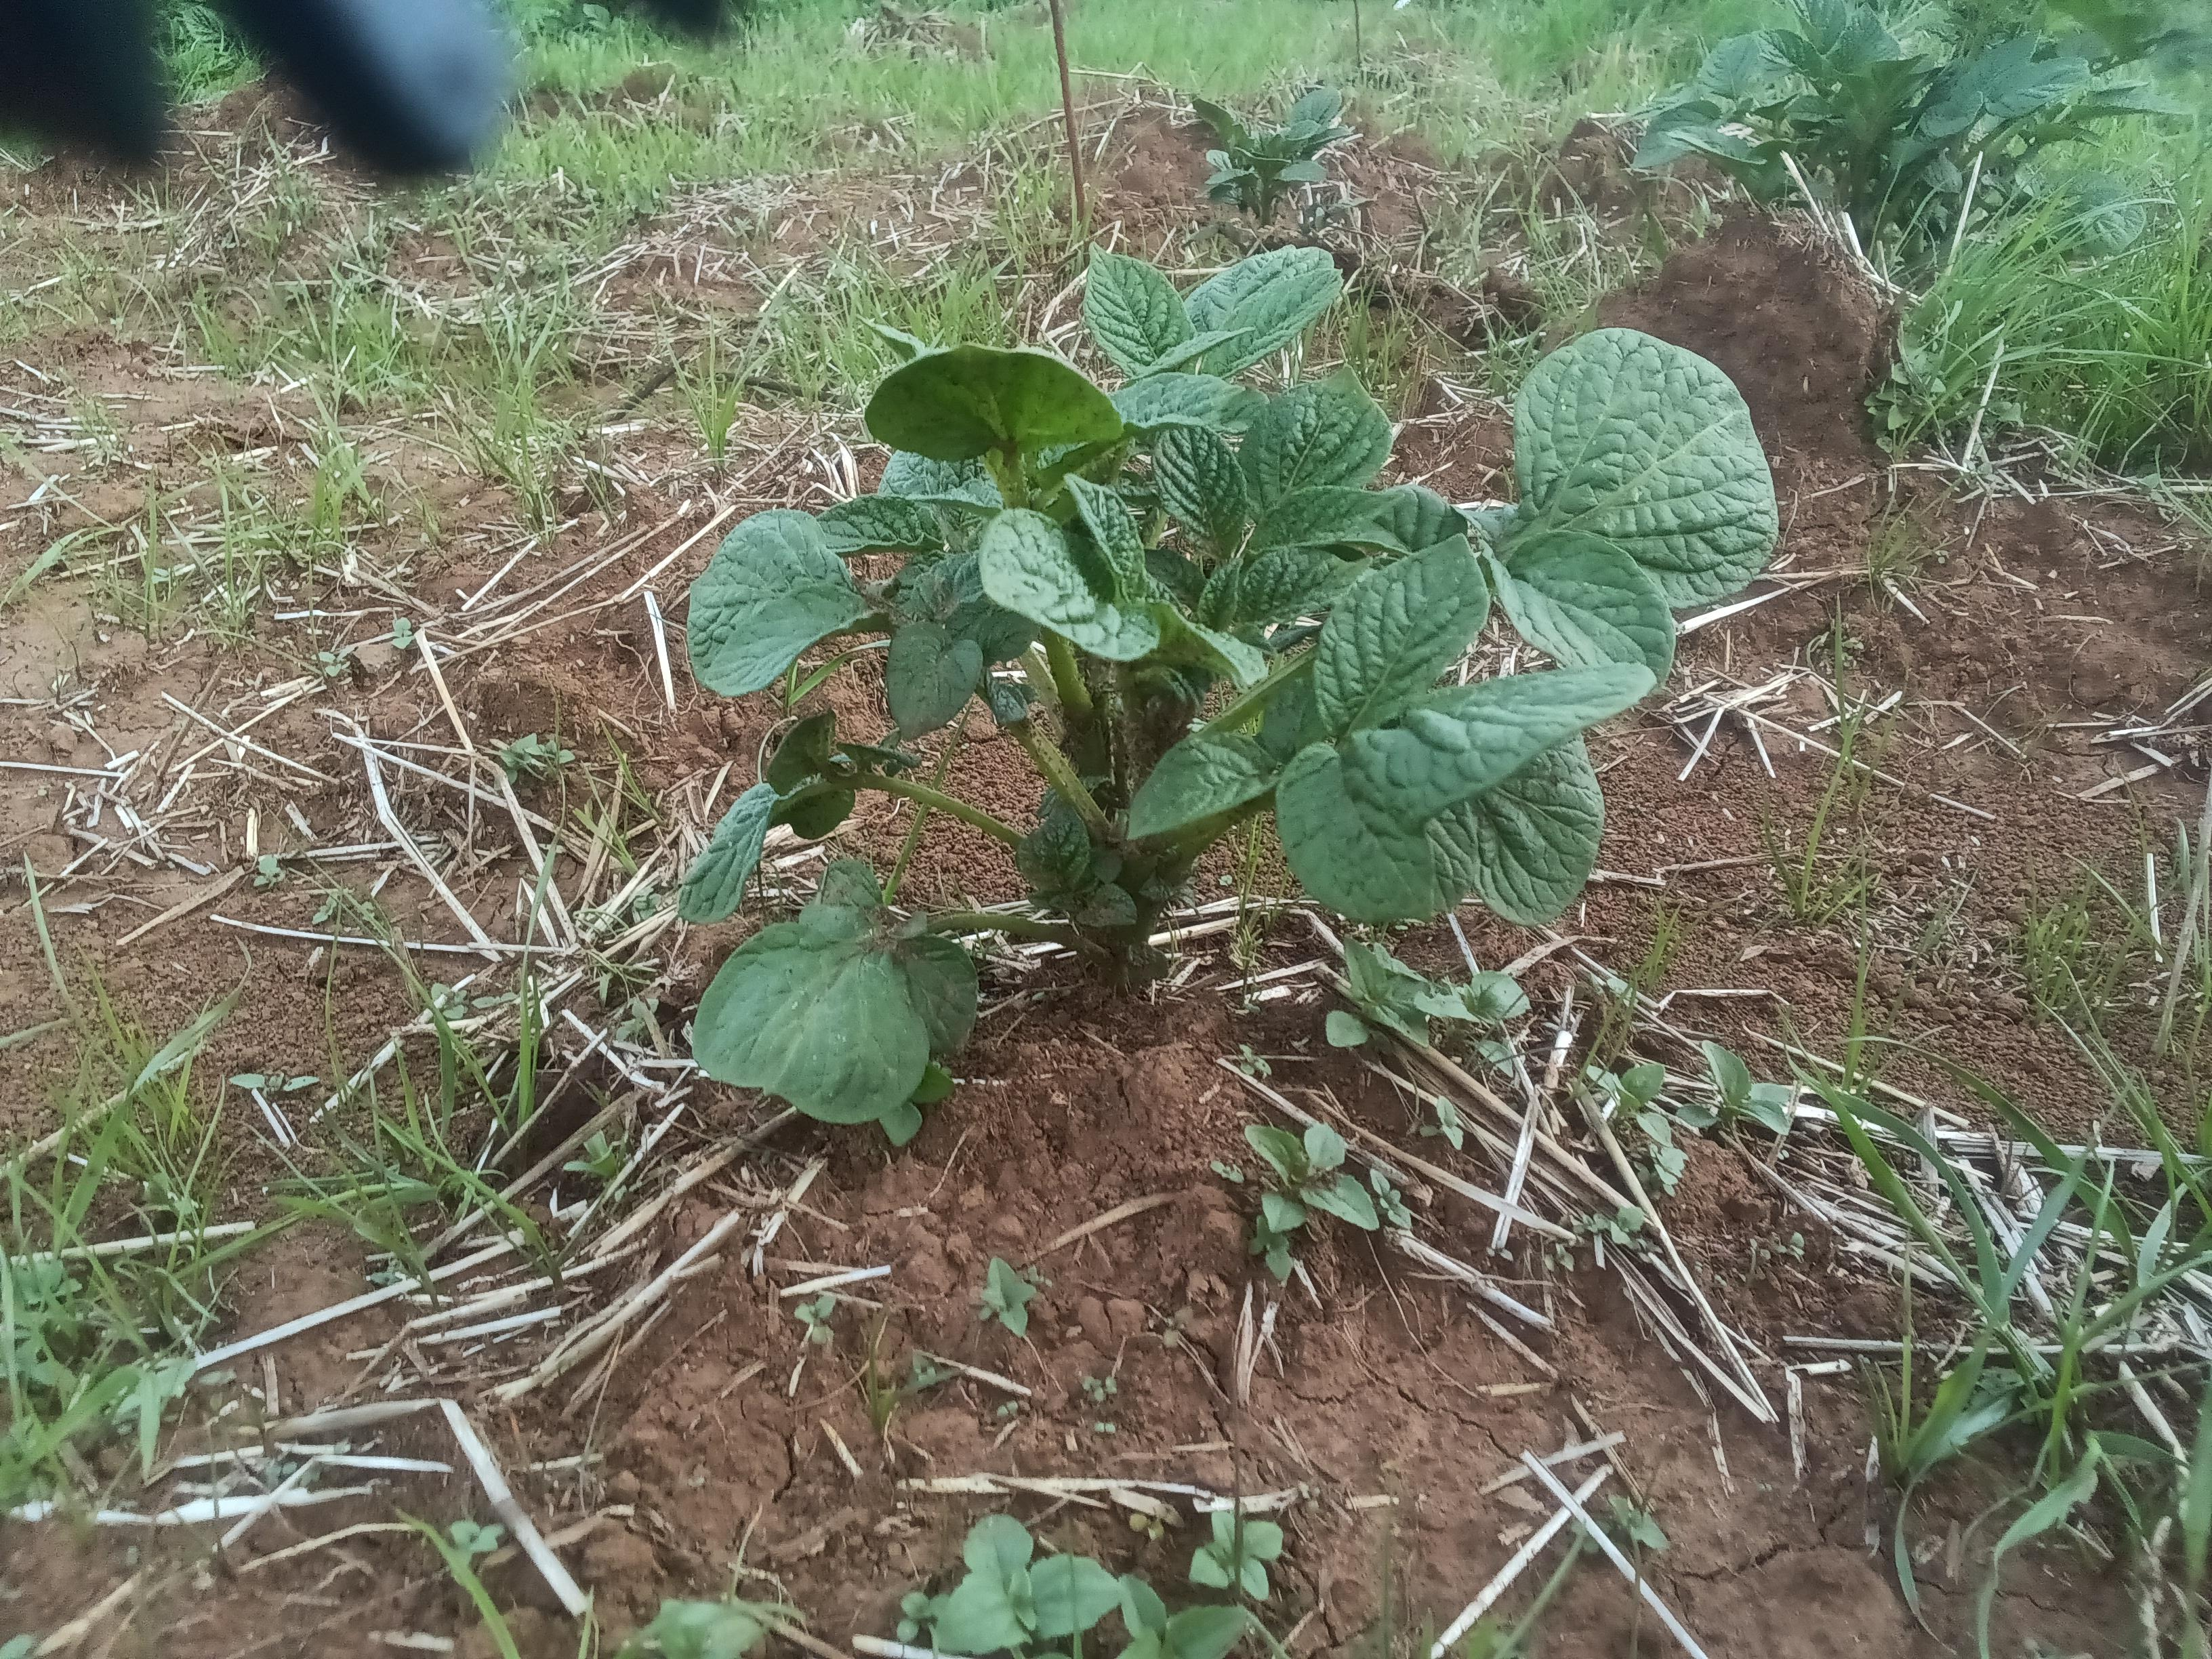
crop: potato
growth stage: vegetative
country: Kenya
